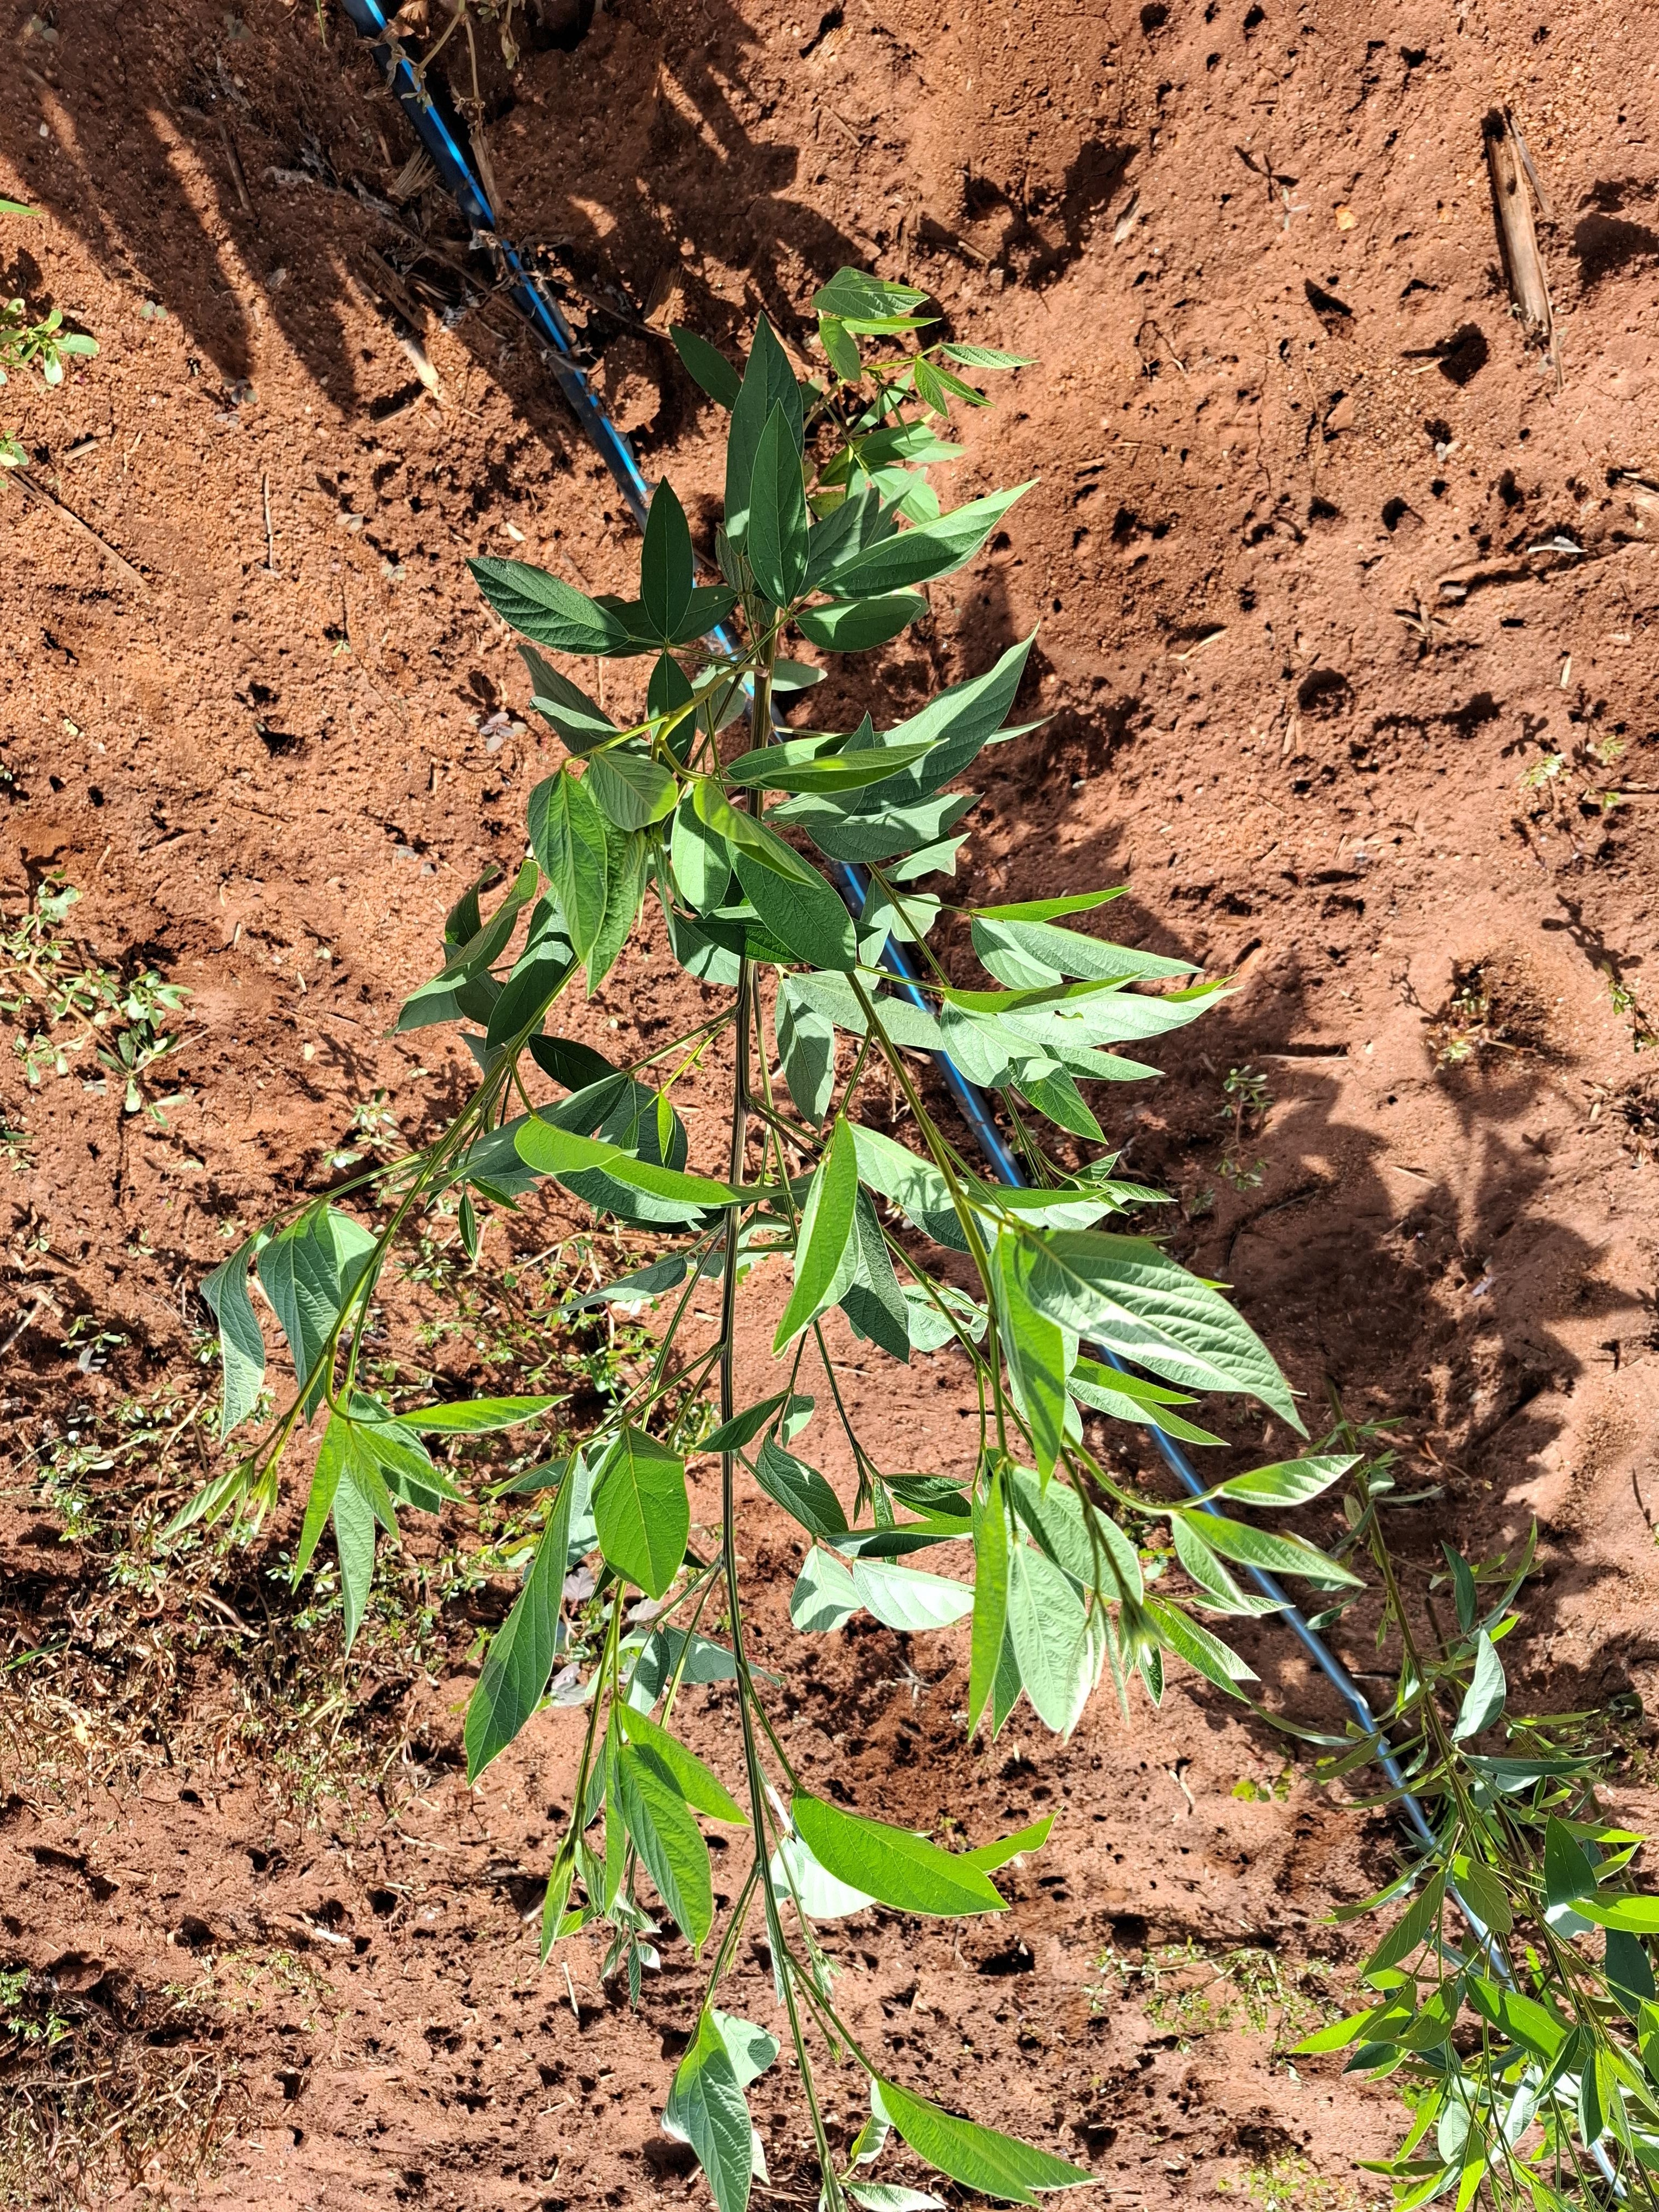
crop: pigeonpea
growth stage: flowering
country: Kenya
